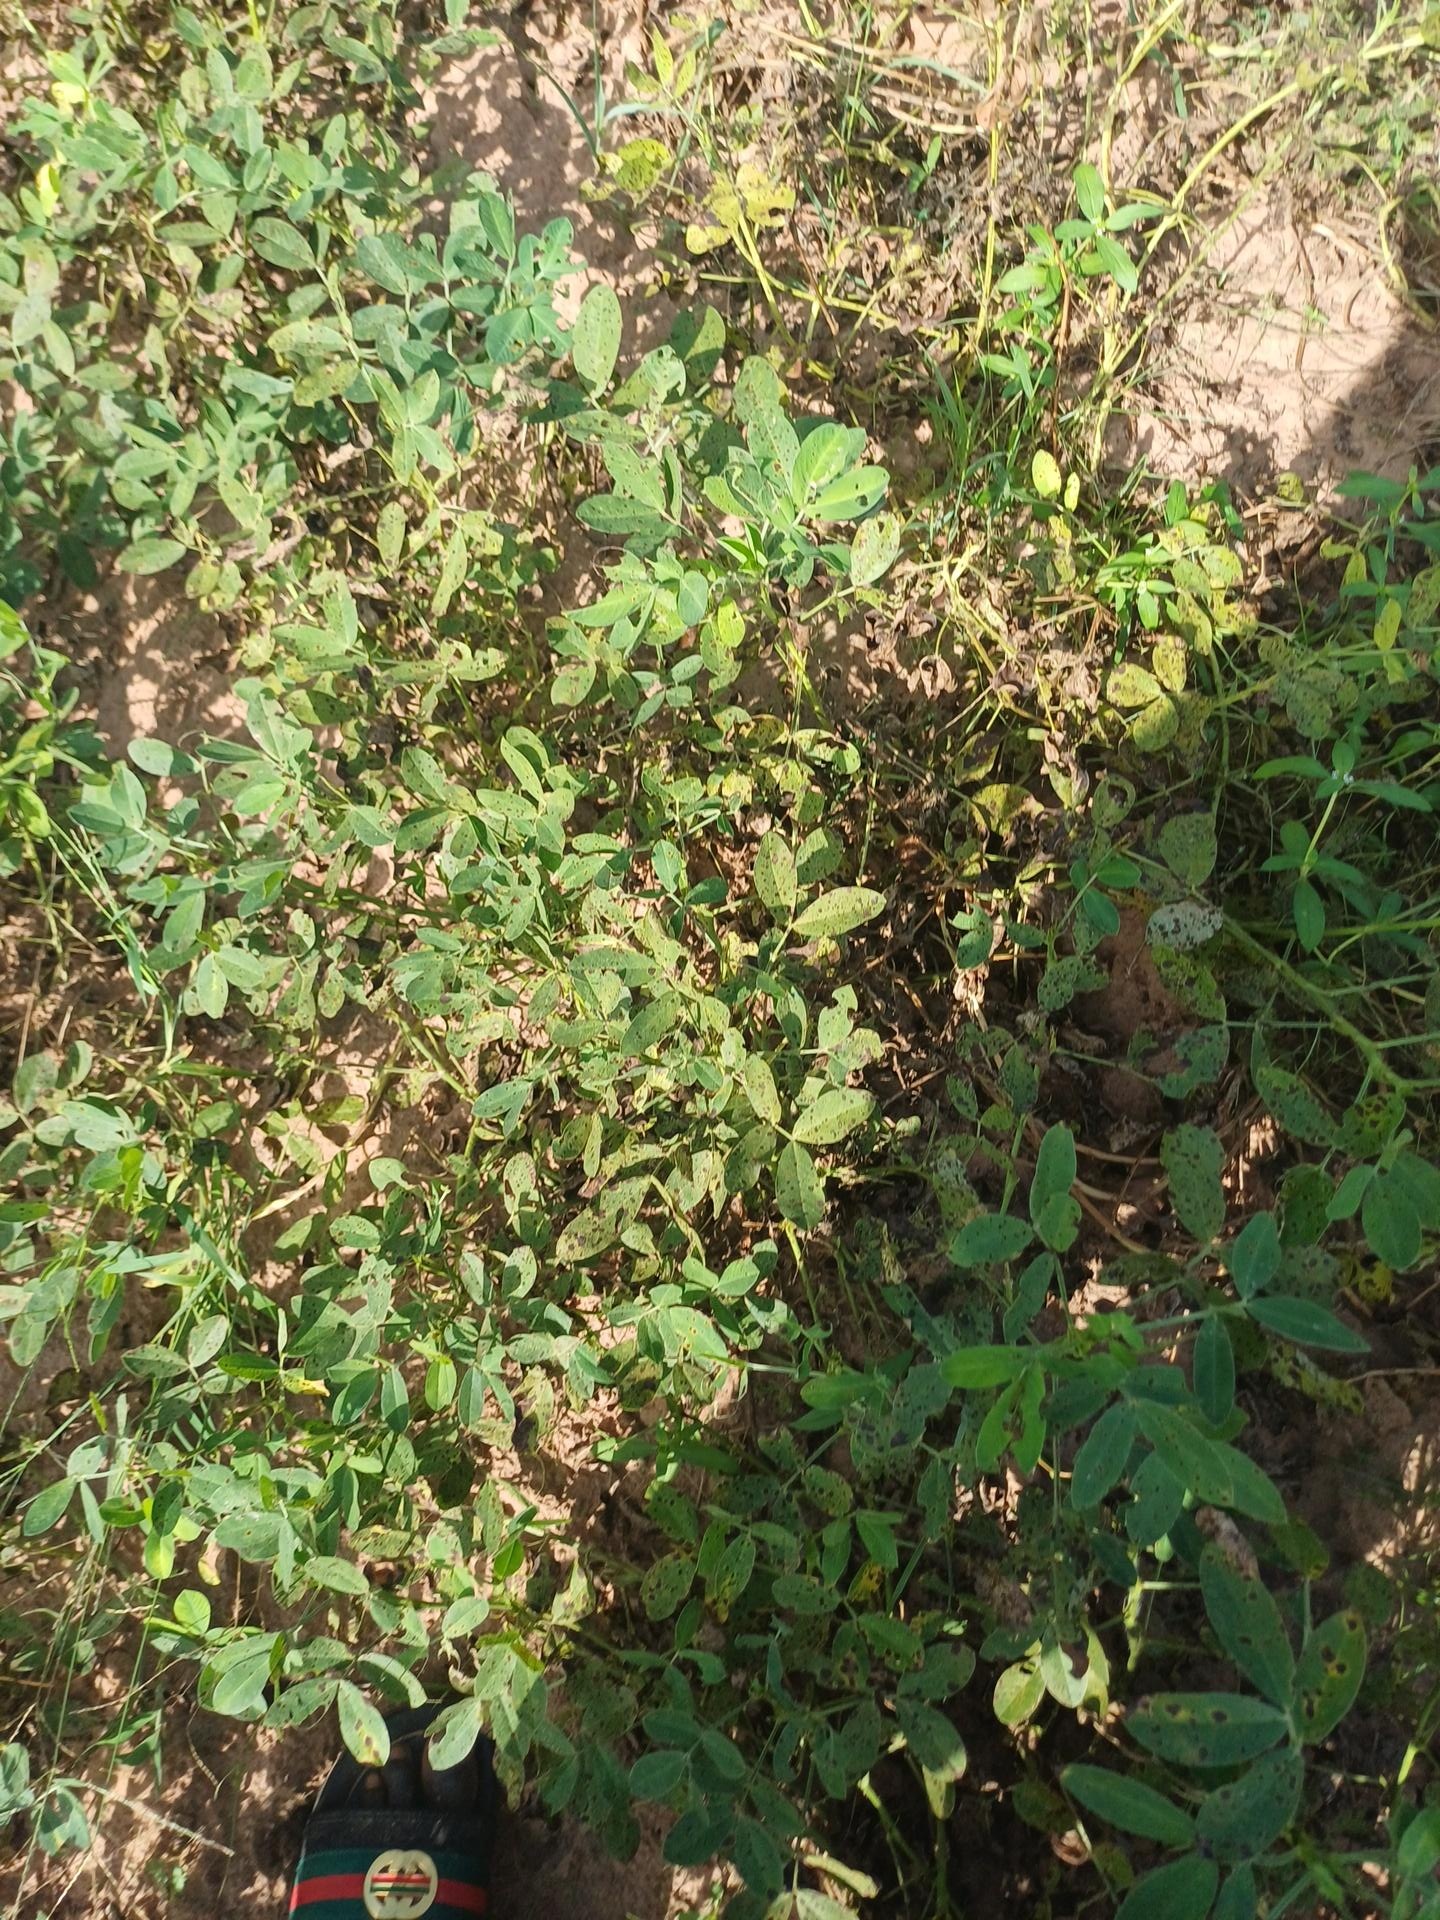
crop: groundnut
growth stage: flowering
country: Senegal
